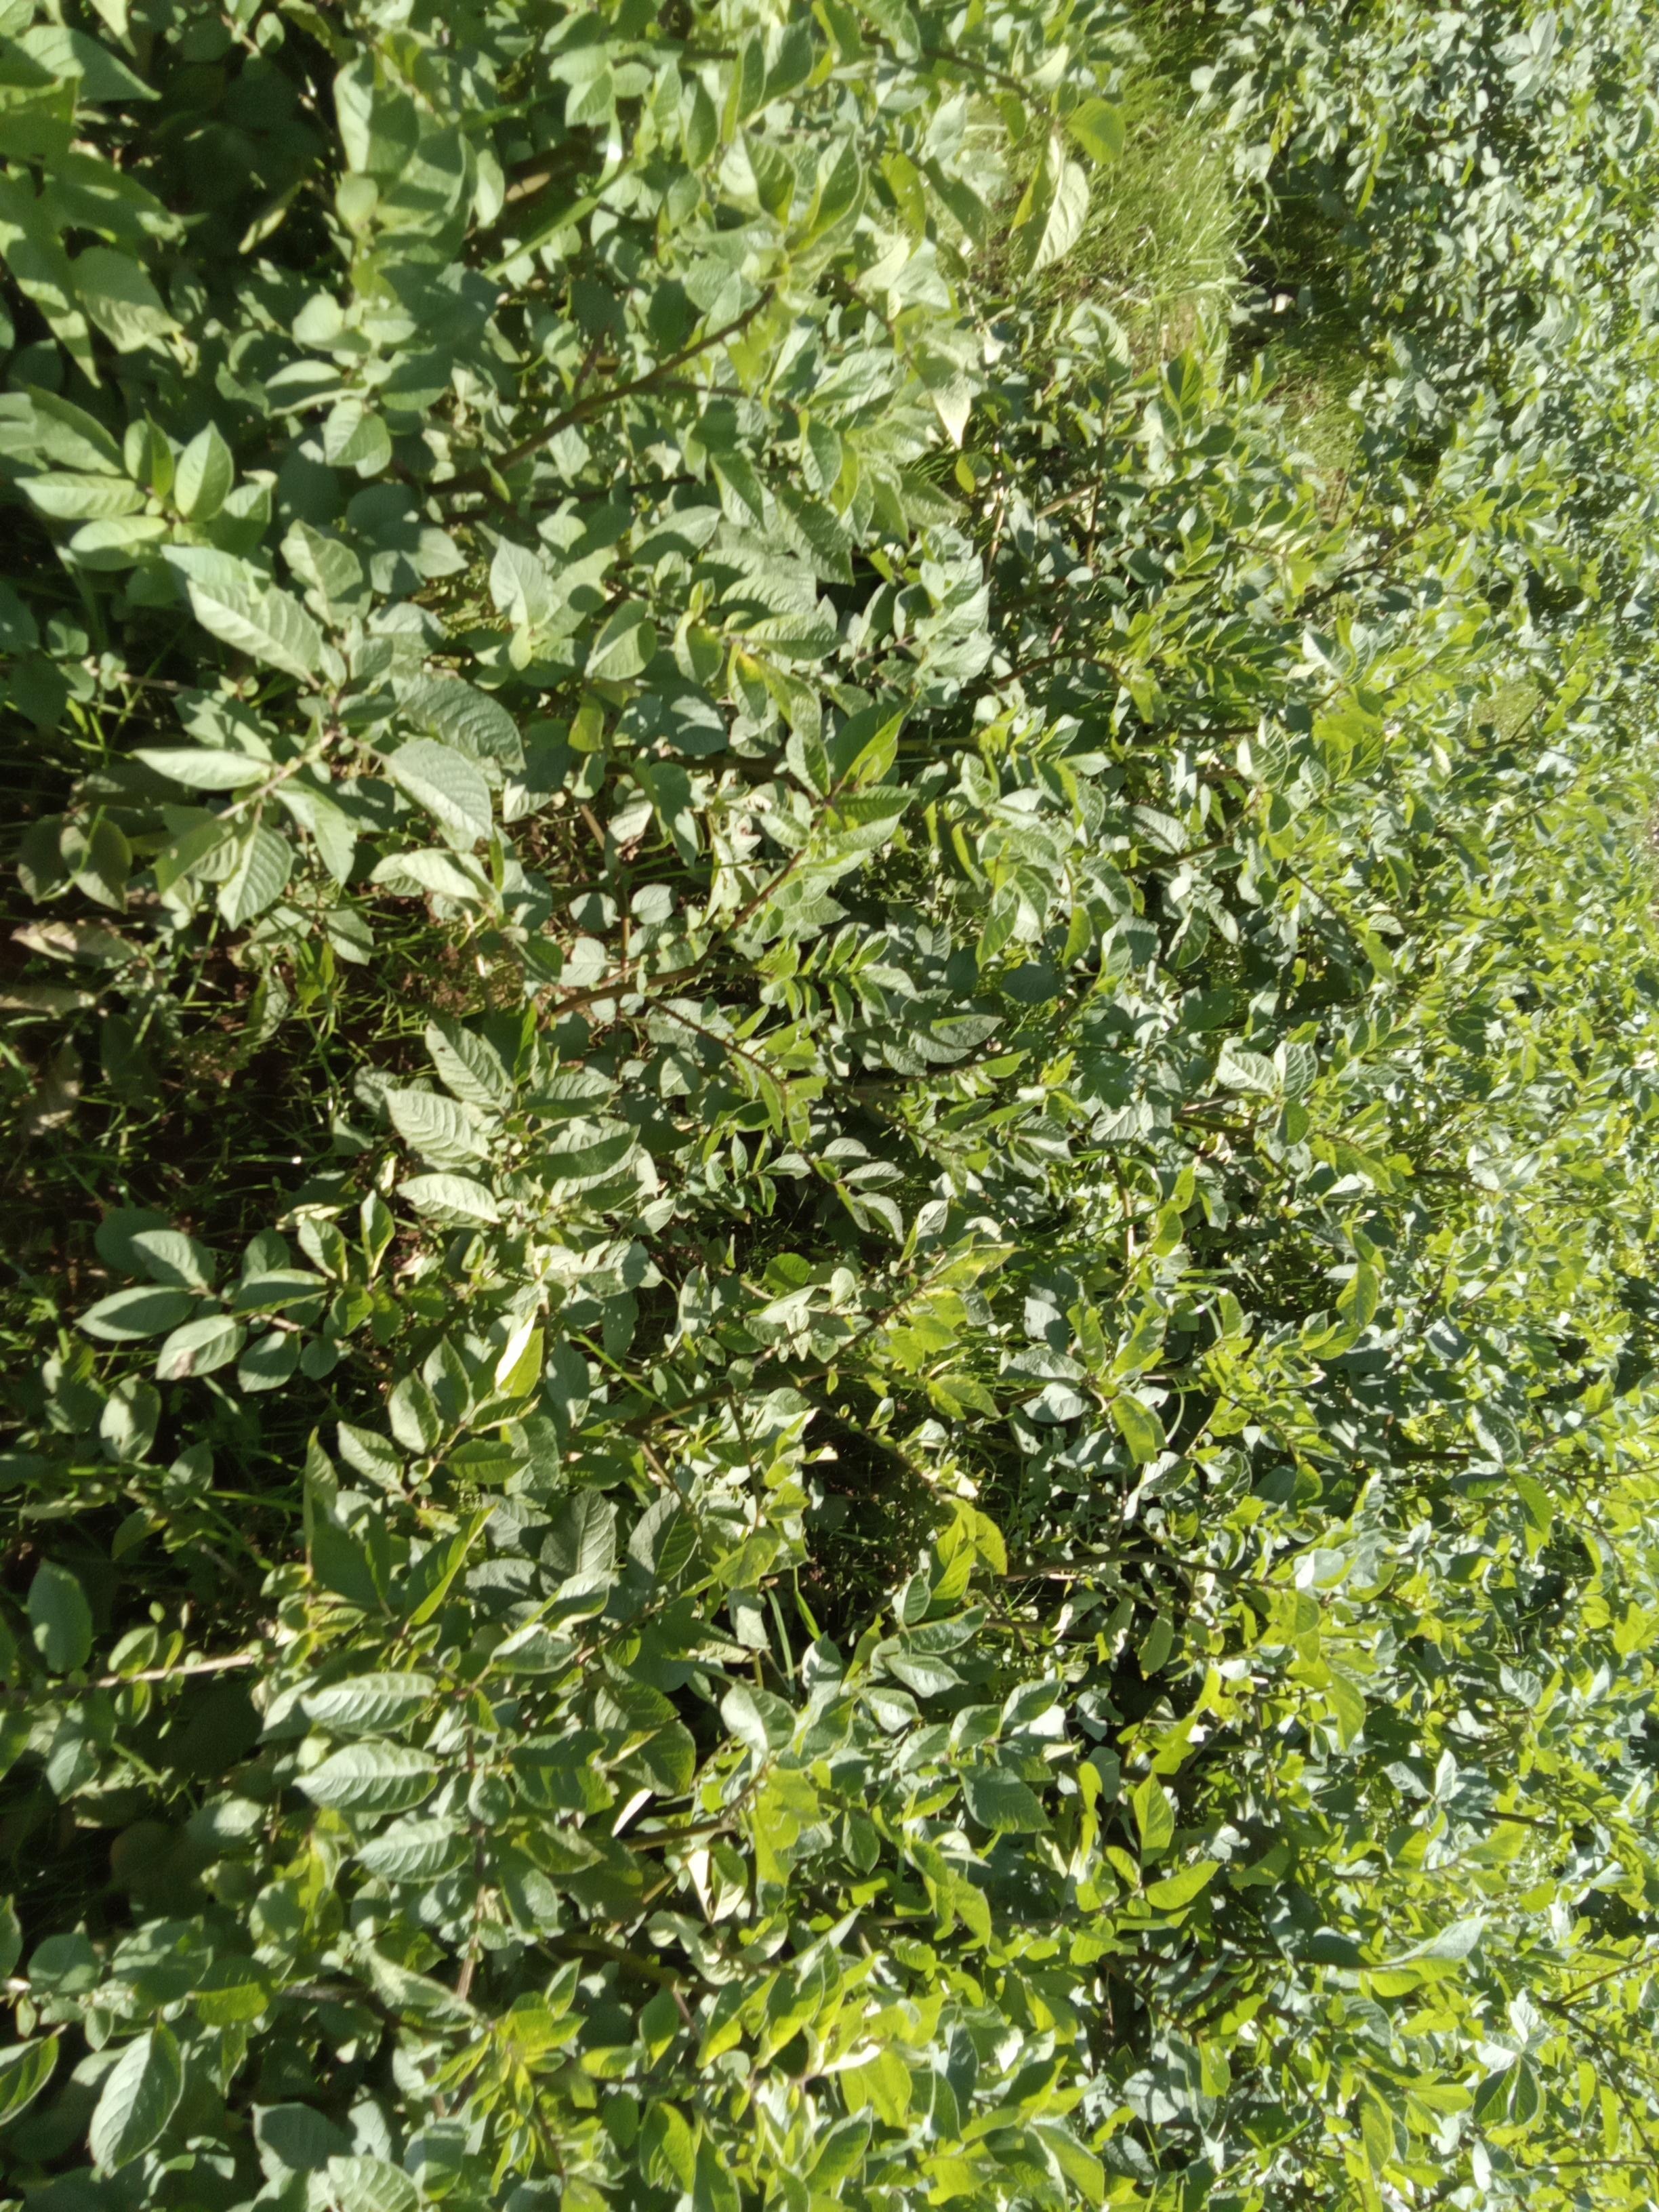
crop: potato
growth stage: maturity
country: Kenya
